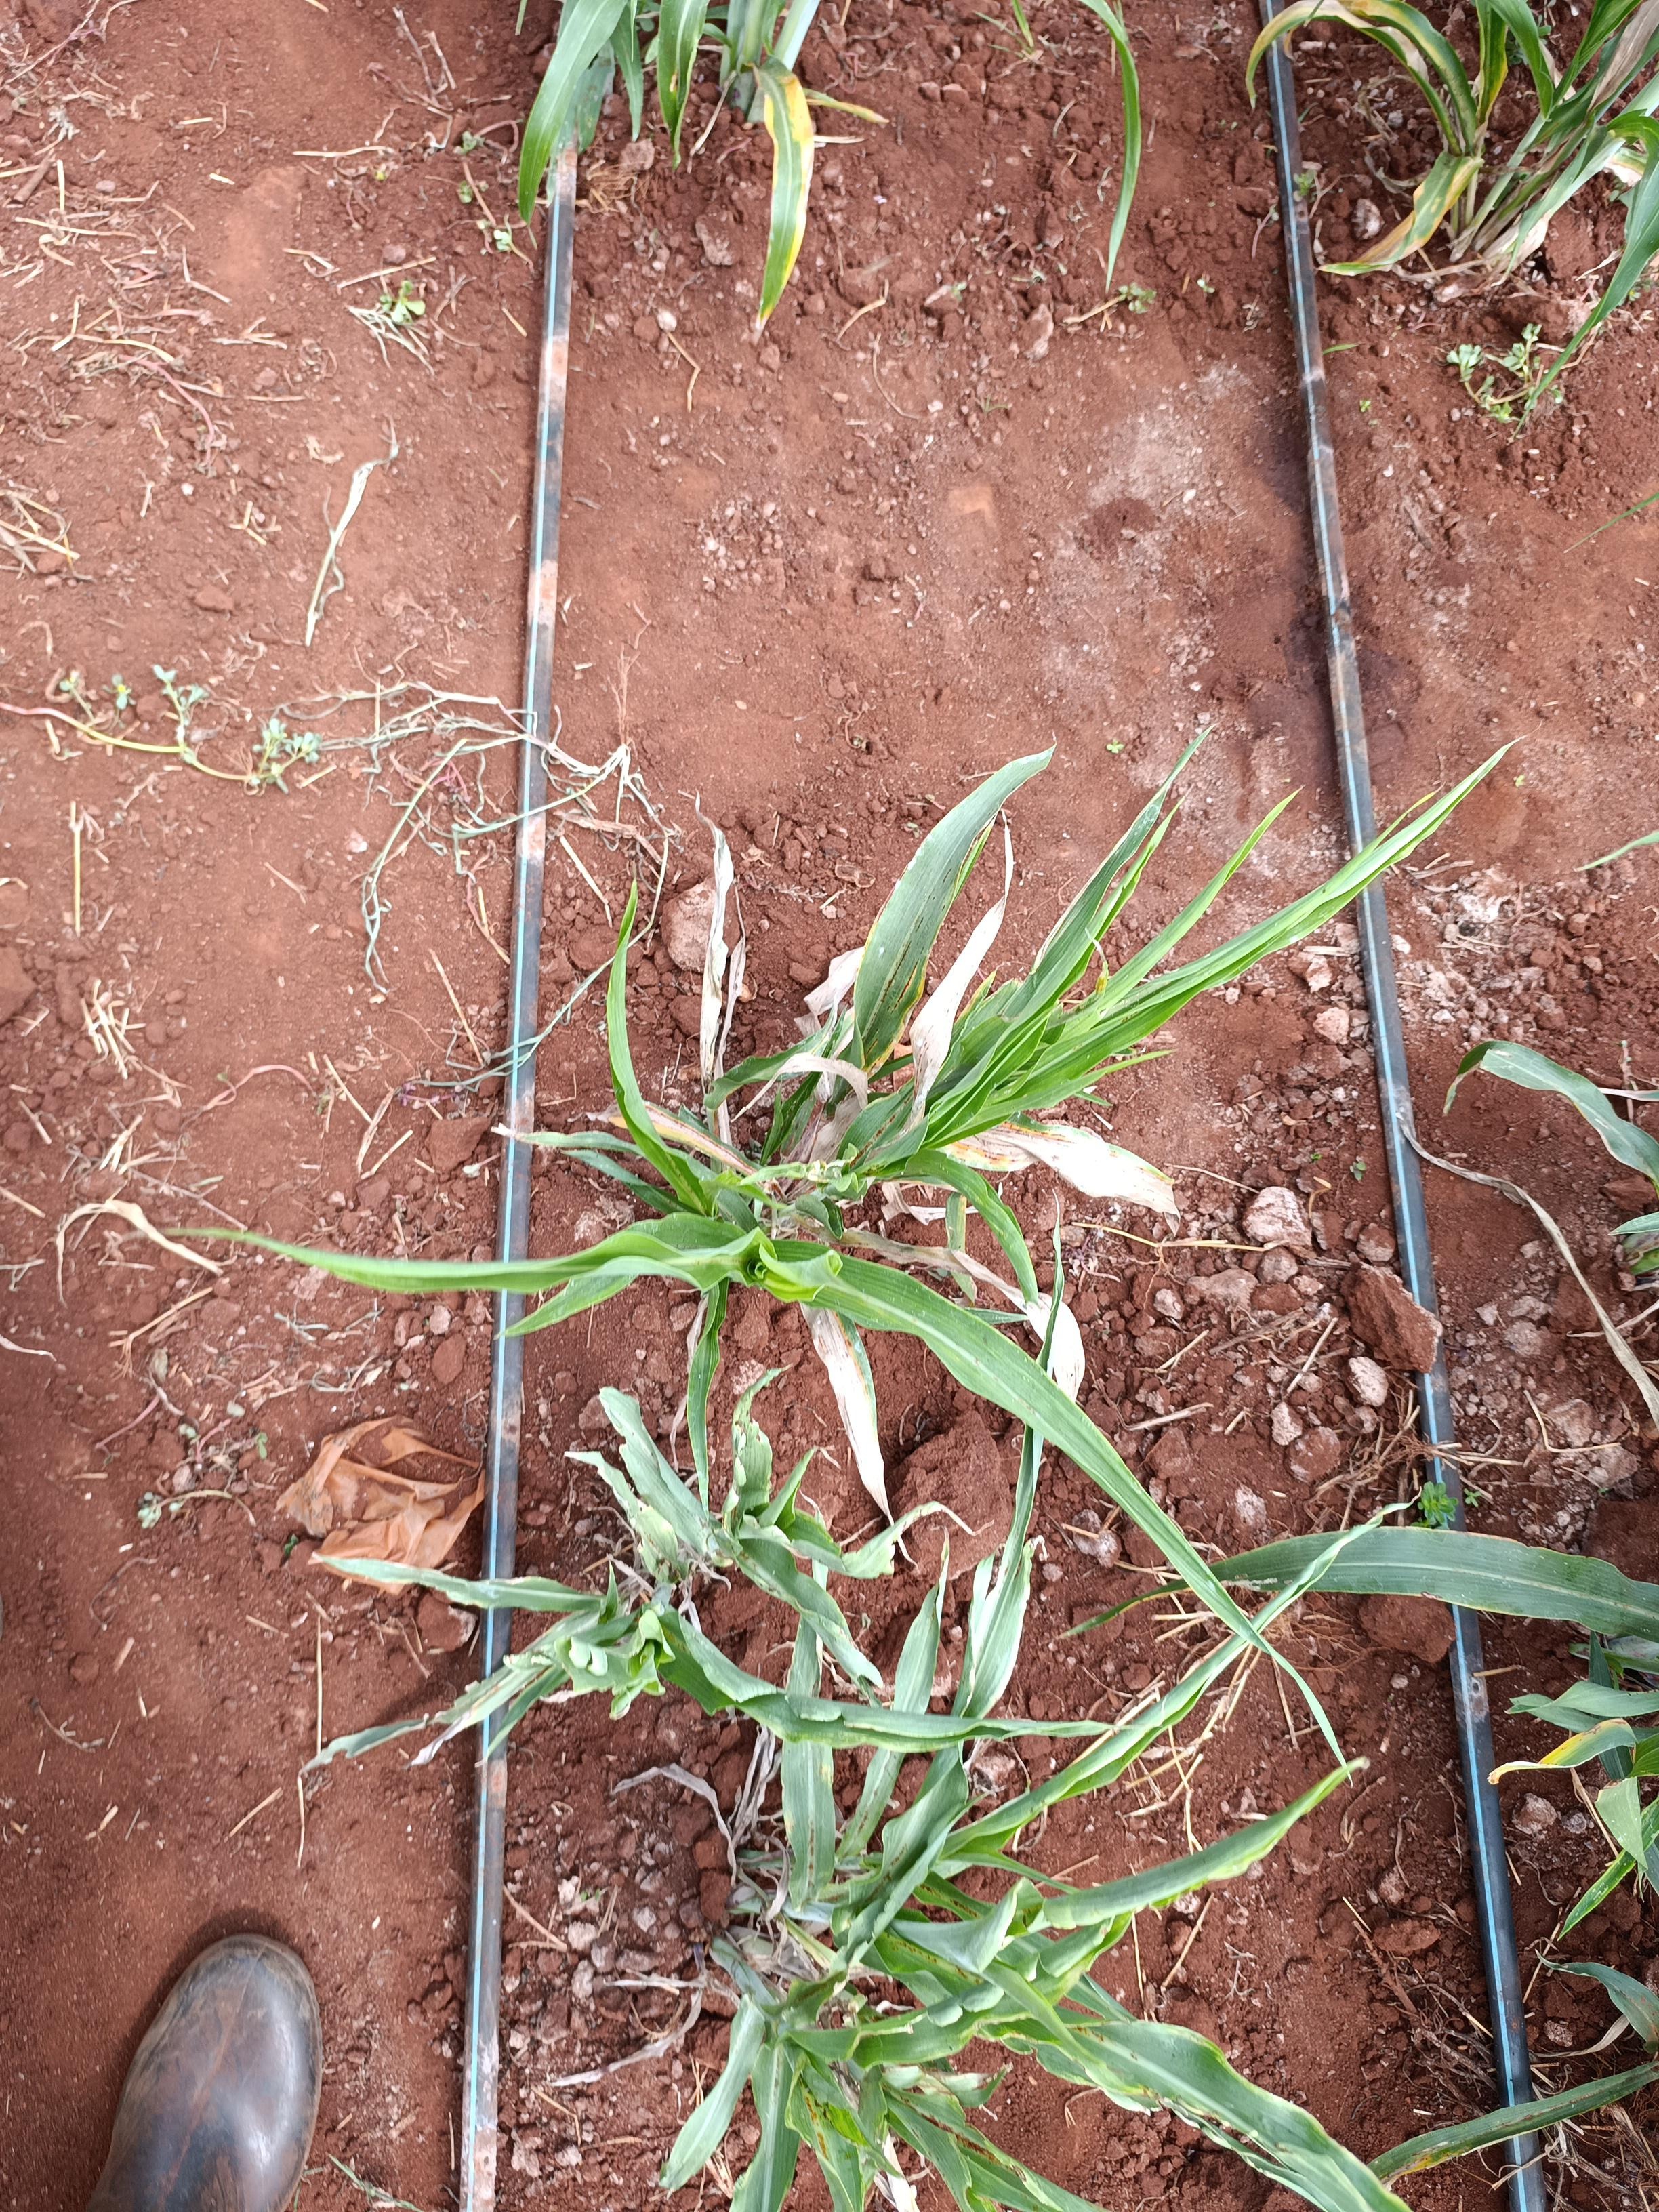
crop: sorghum
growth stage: heading tuber
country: Kenya
